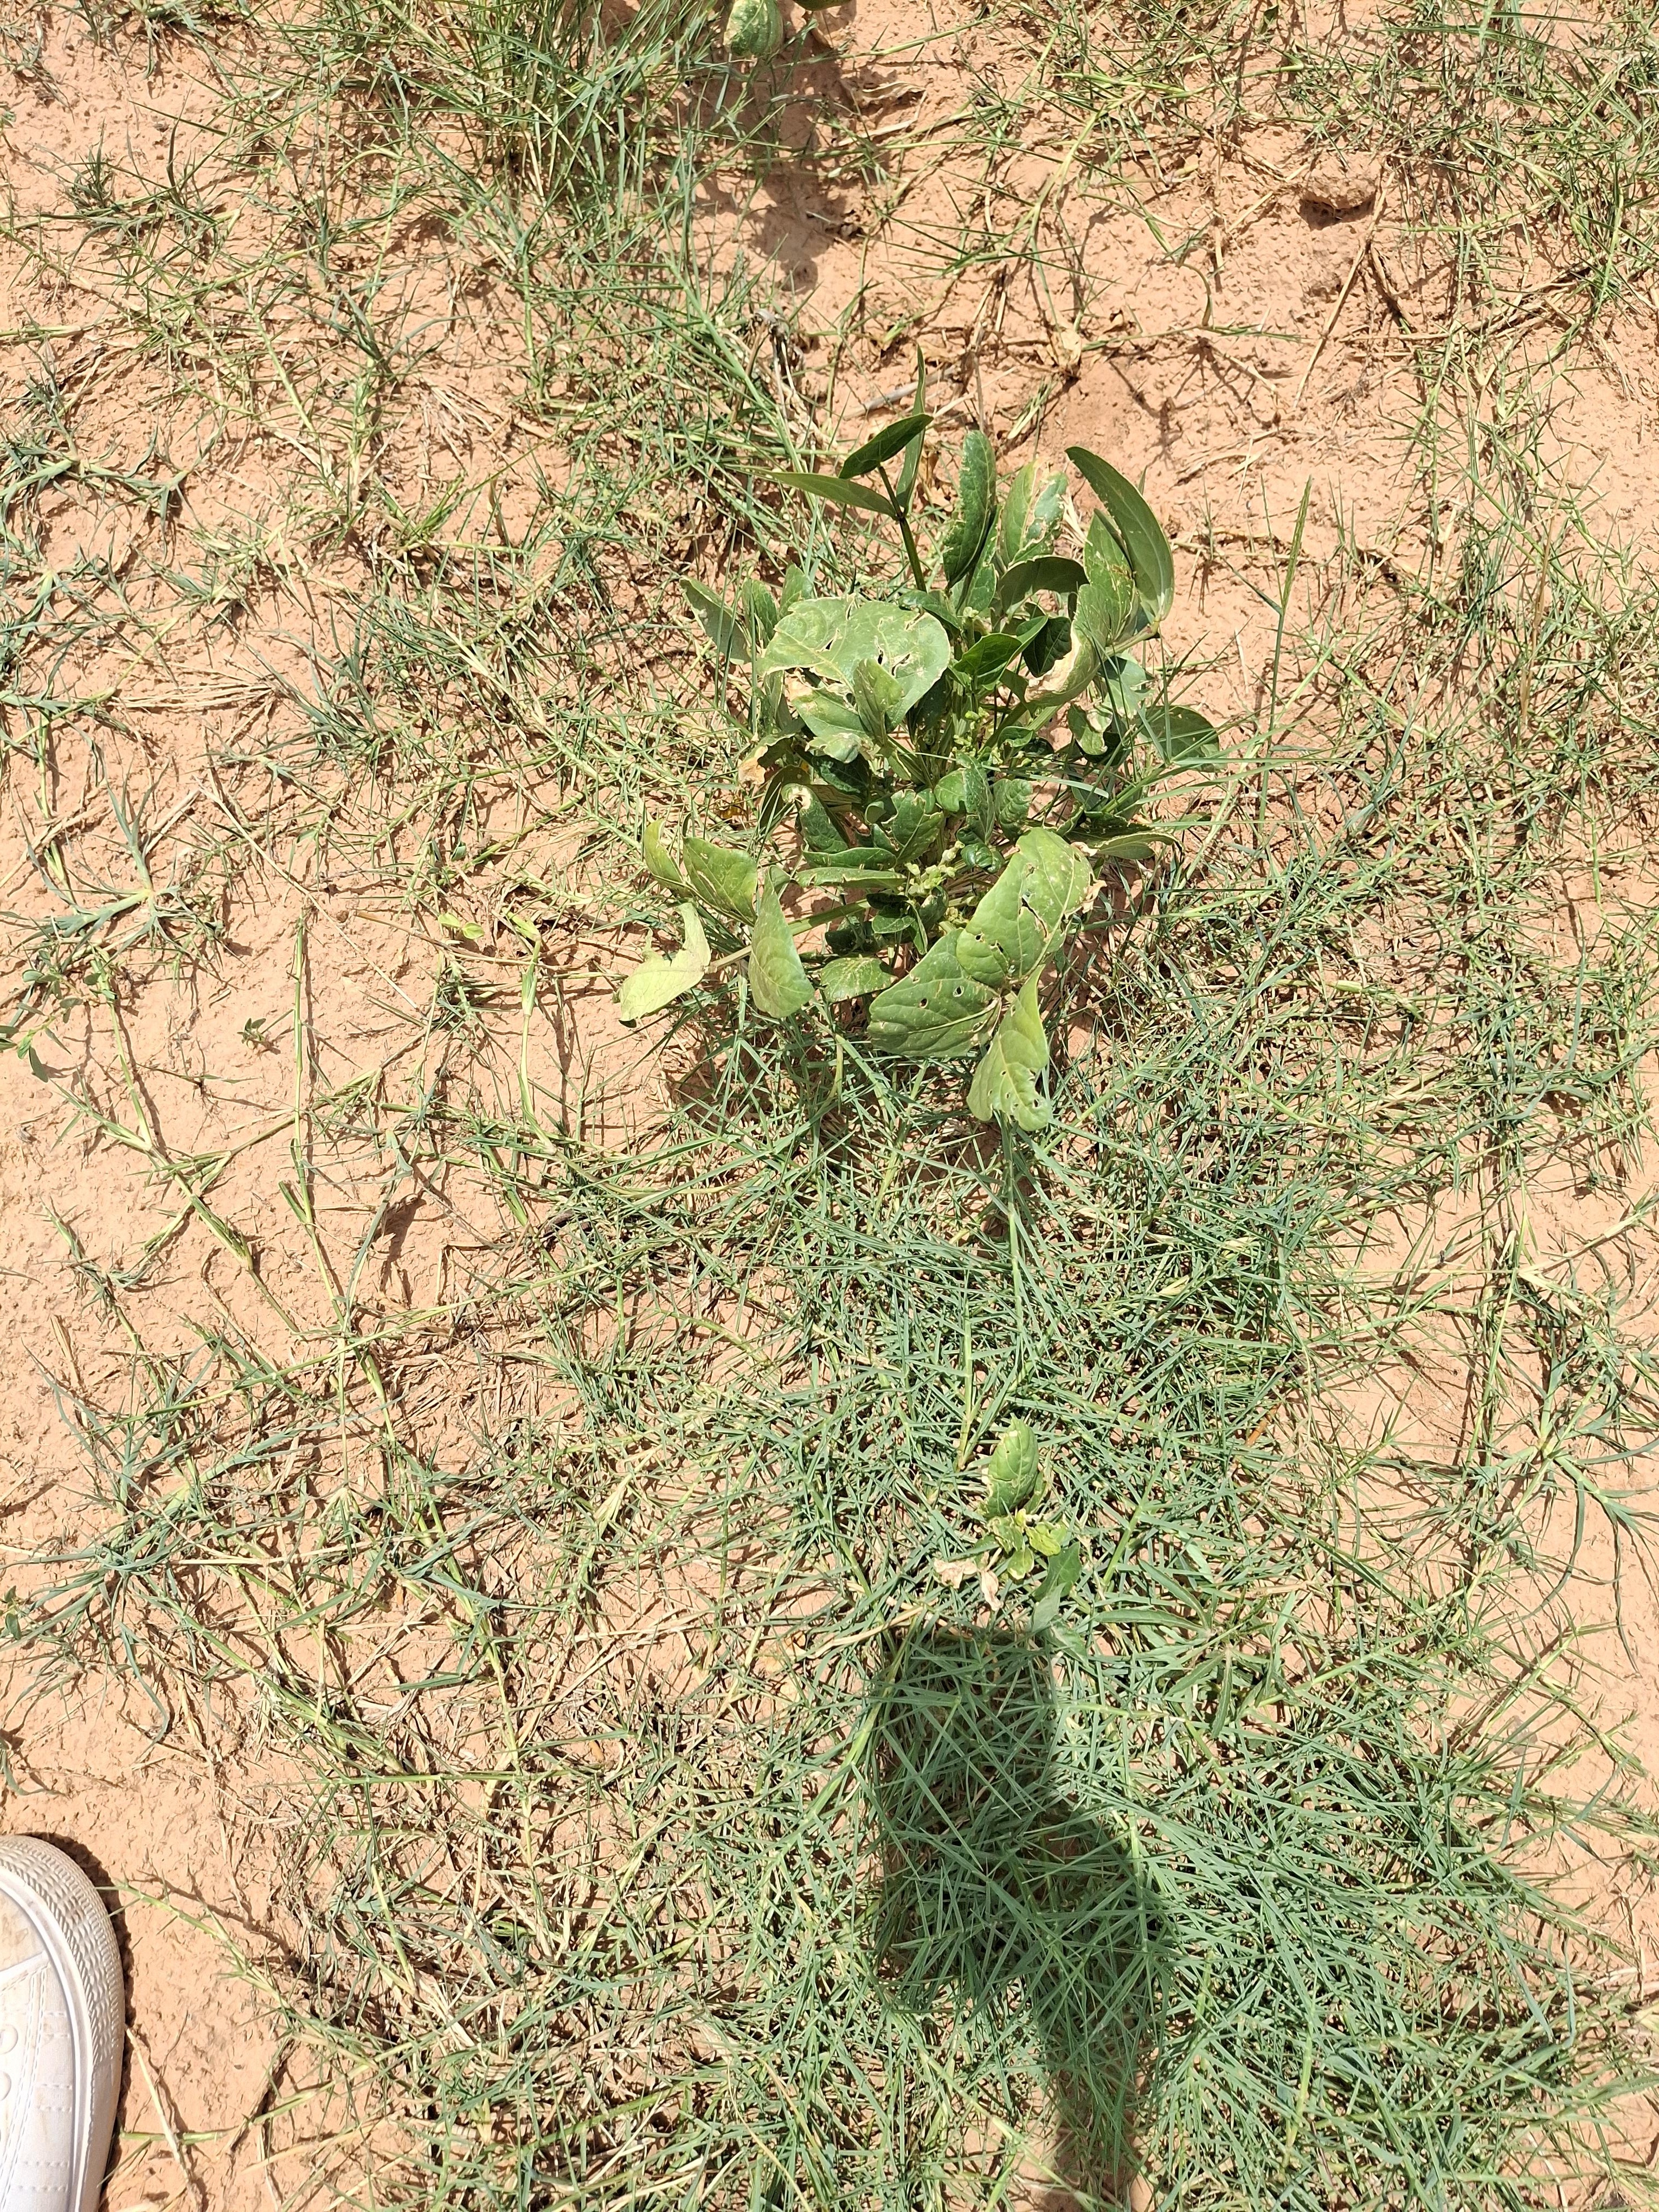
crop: cowpea
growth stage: harvest maturity
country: Nigeria
